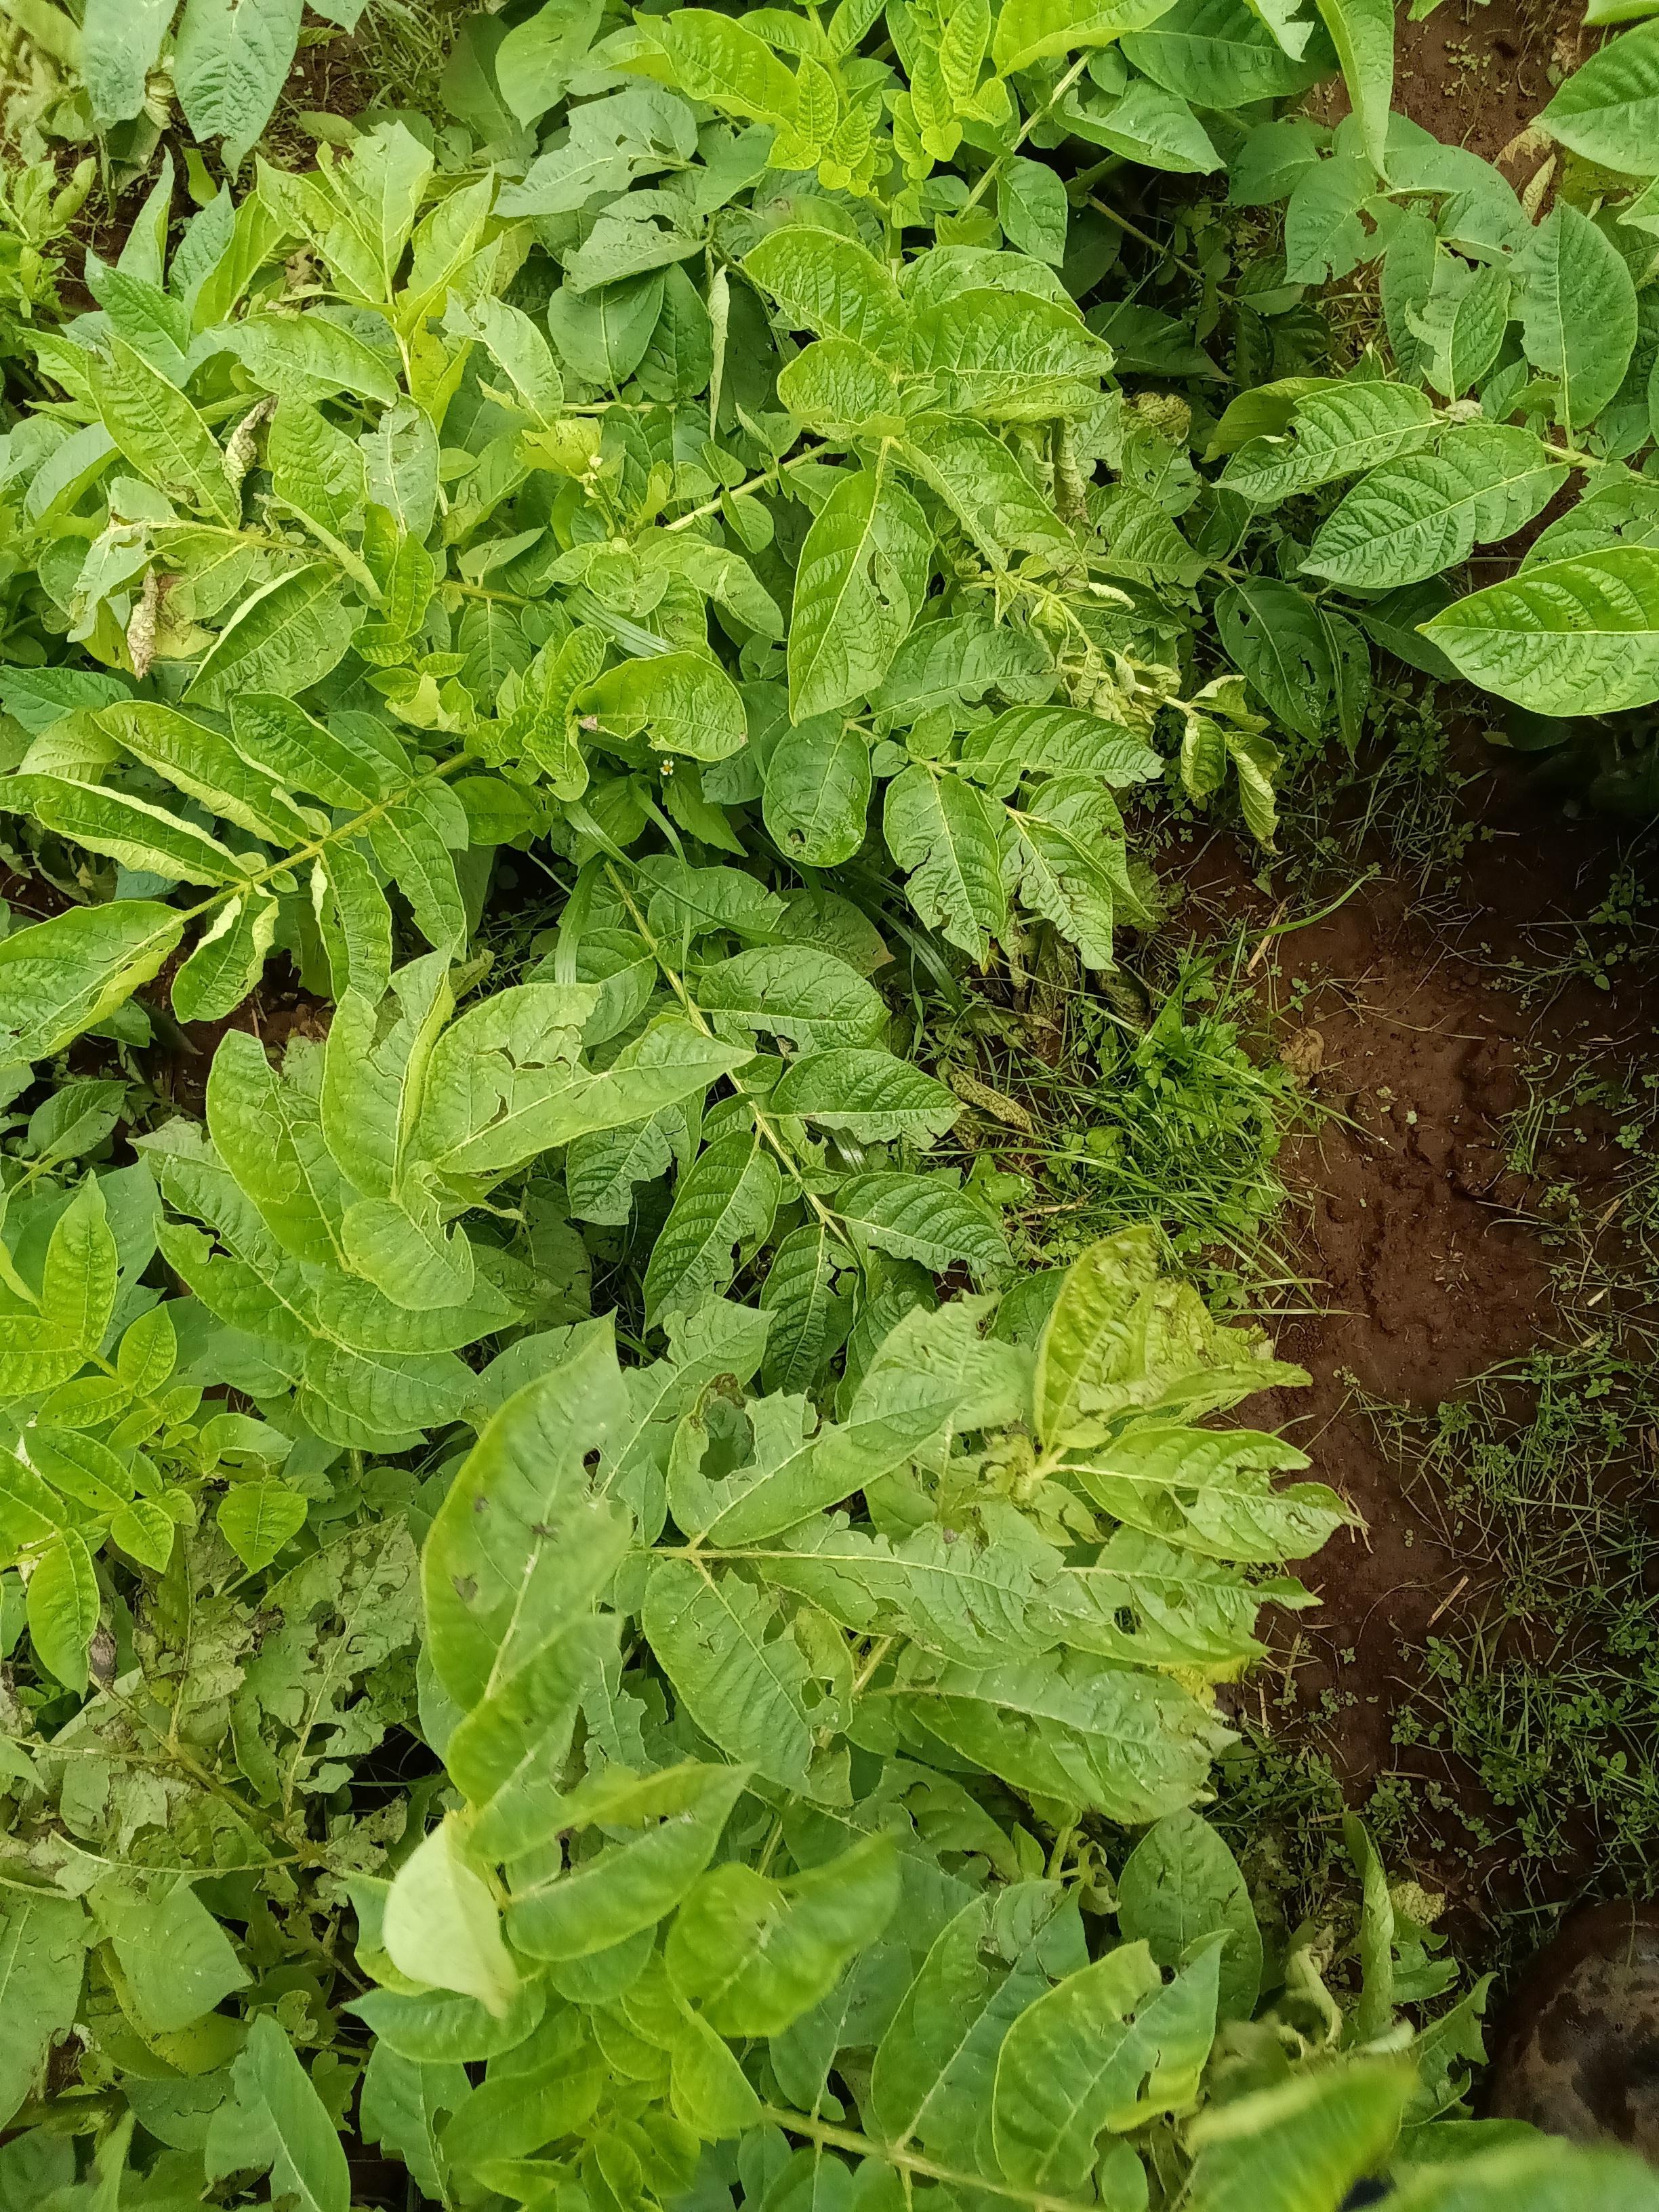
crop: potato
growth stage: vegetative
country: Kenya
